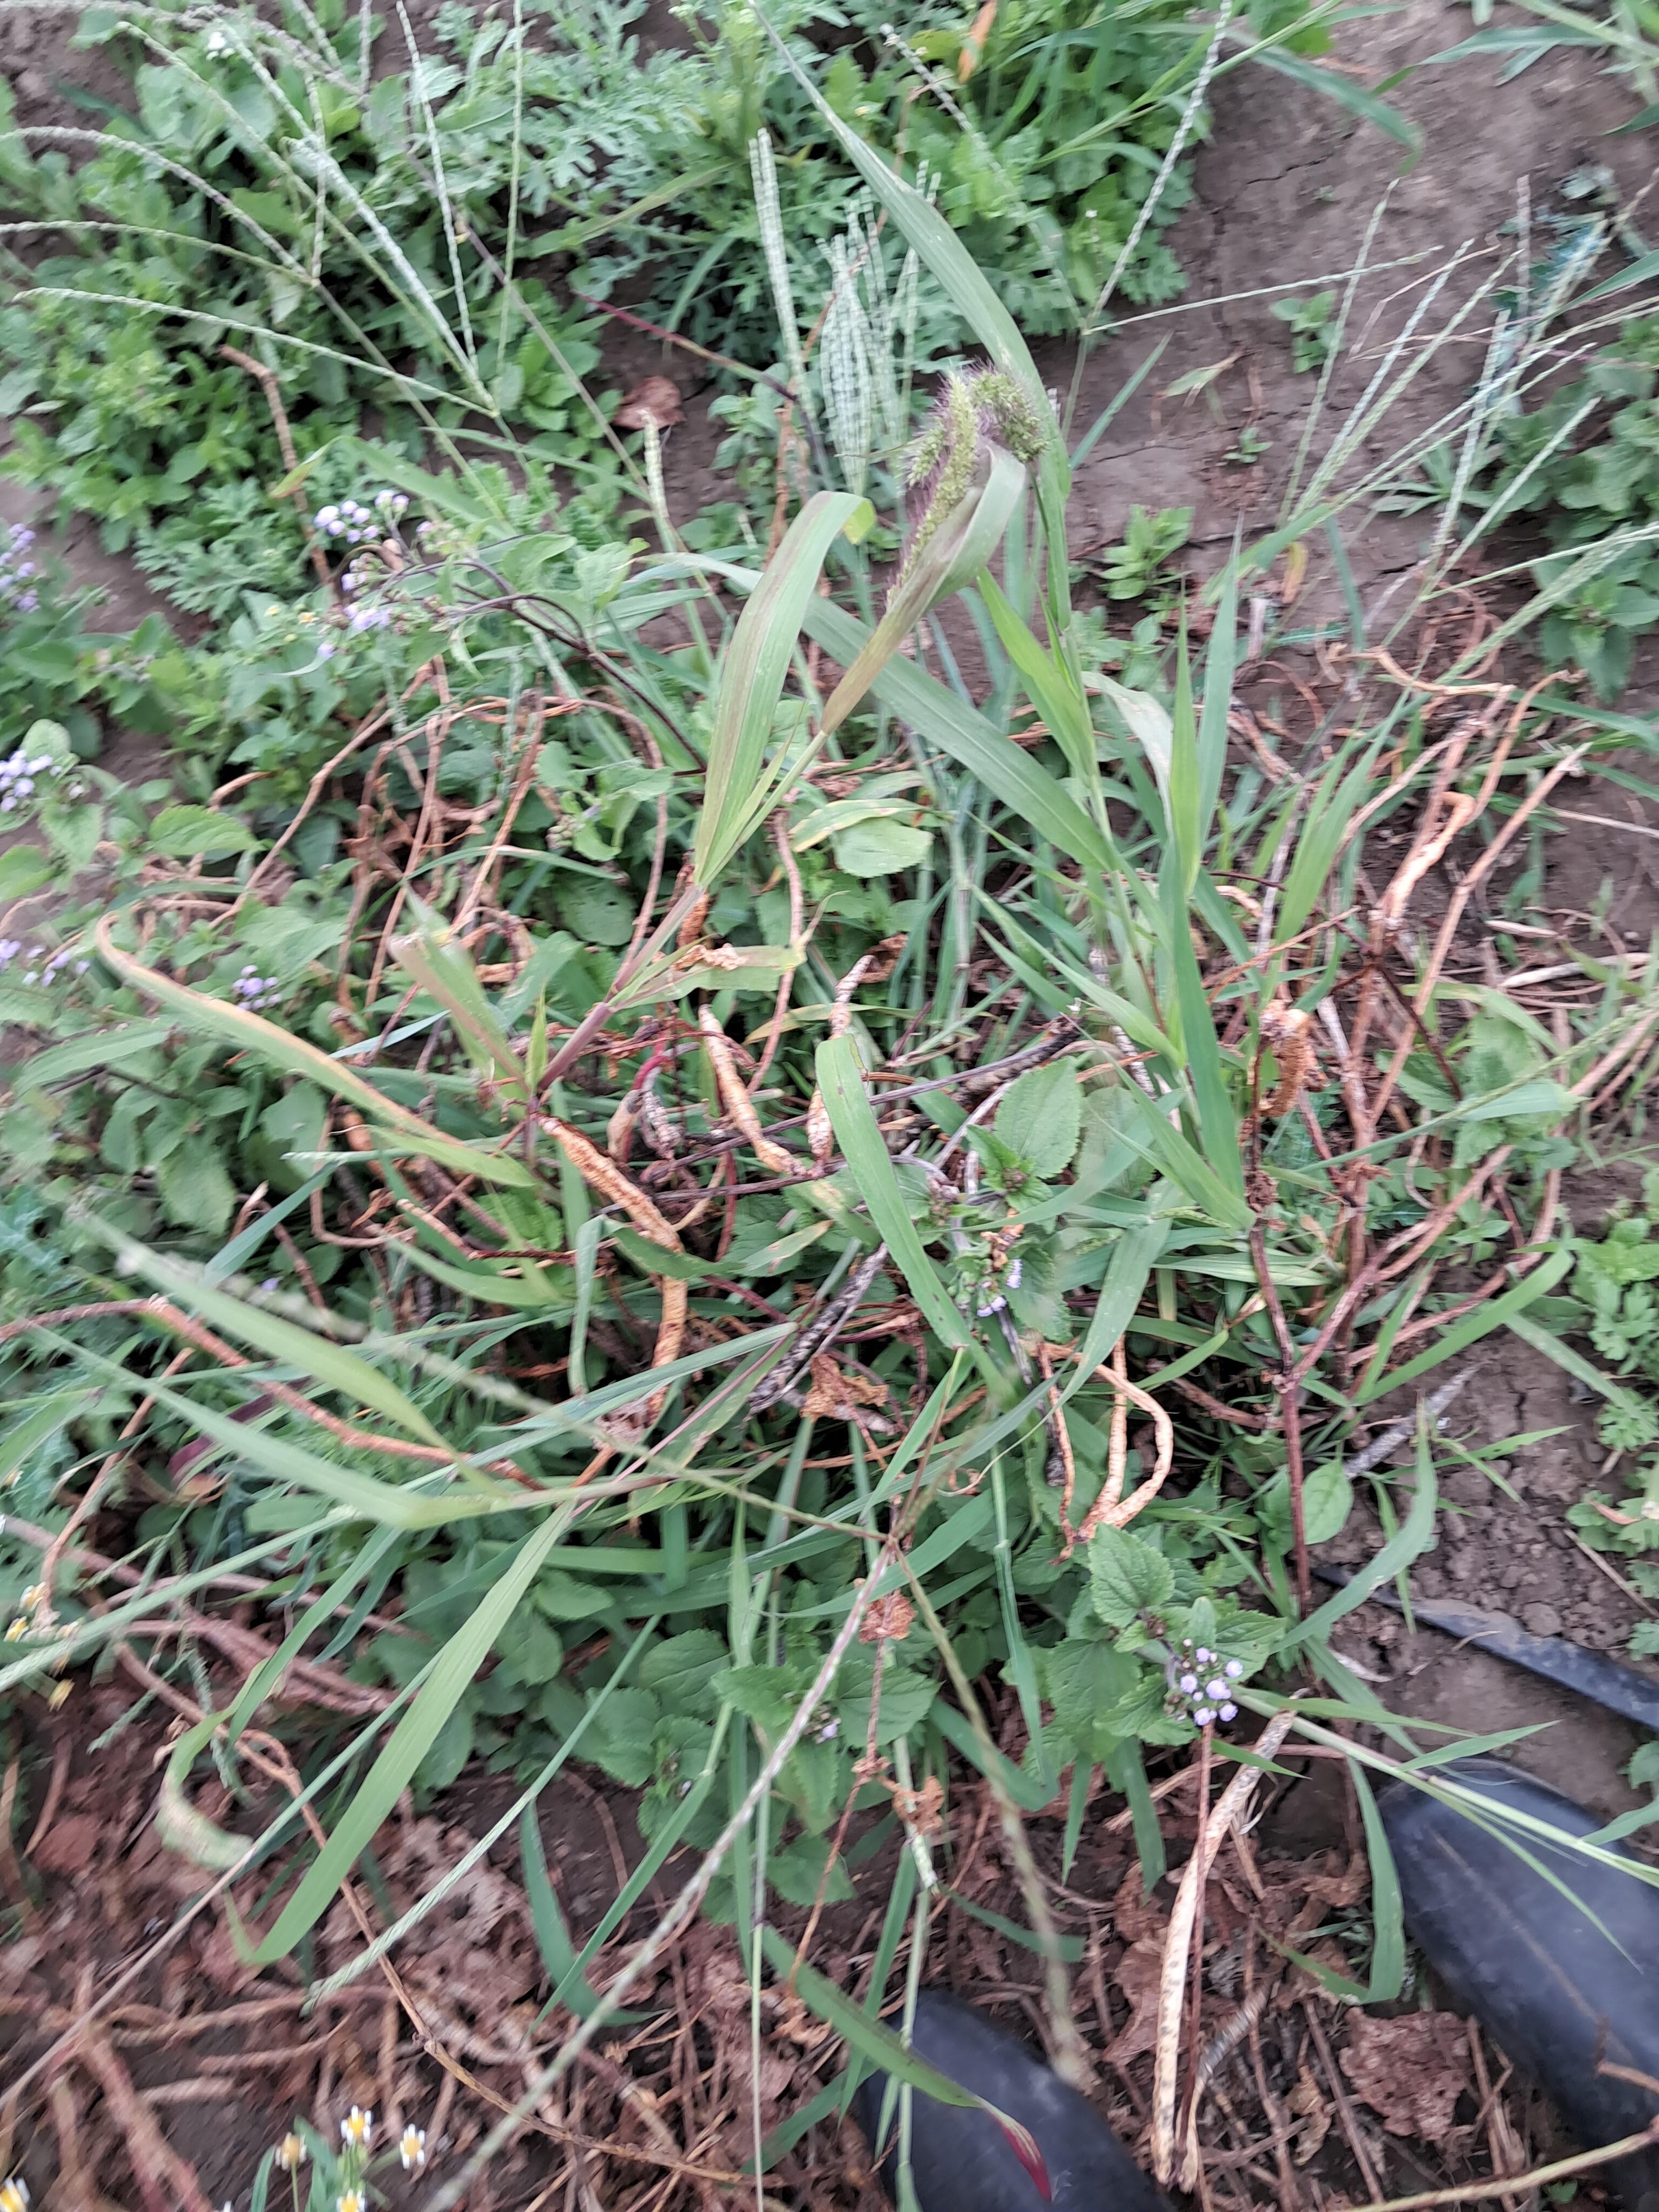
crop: cowpea
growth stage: development pod
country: Tanzania
